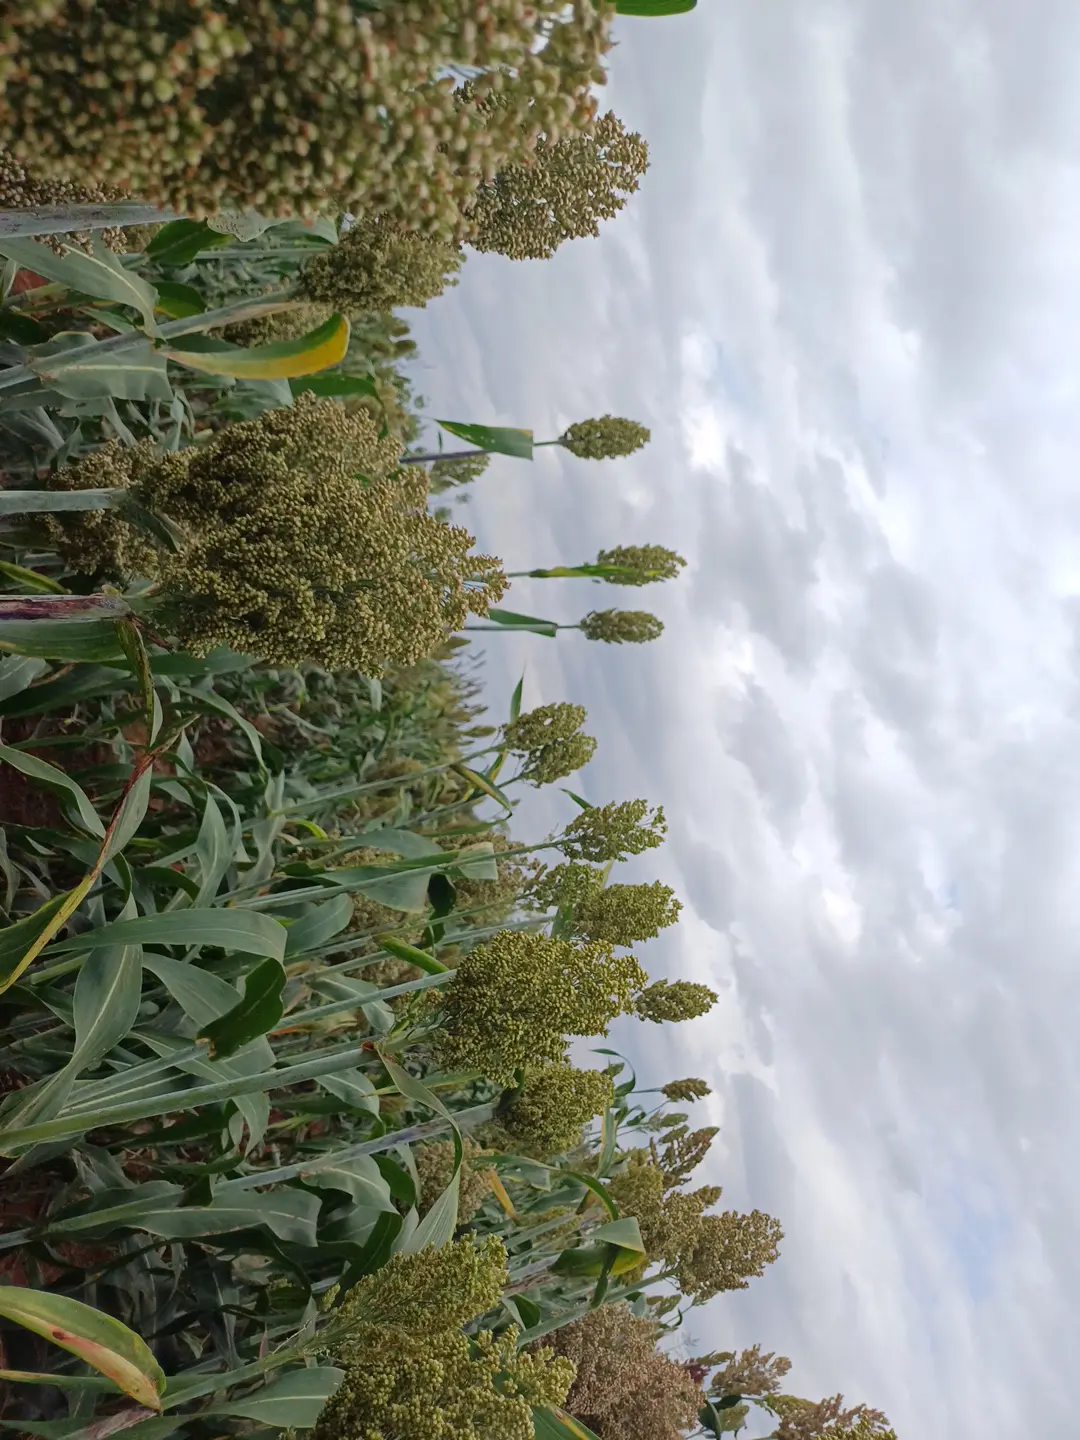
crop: sorghum
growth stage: filling grain
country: Kenya
